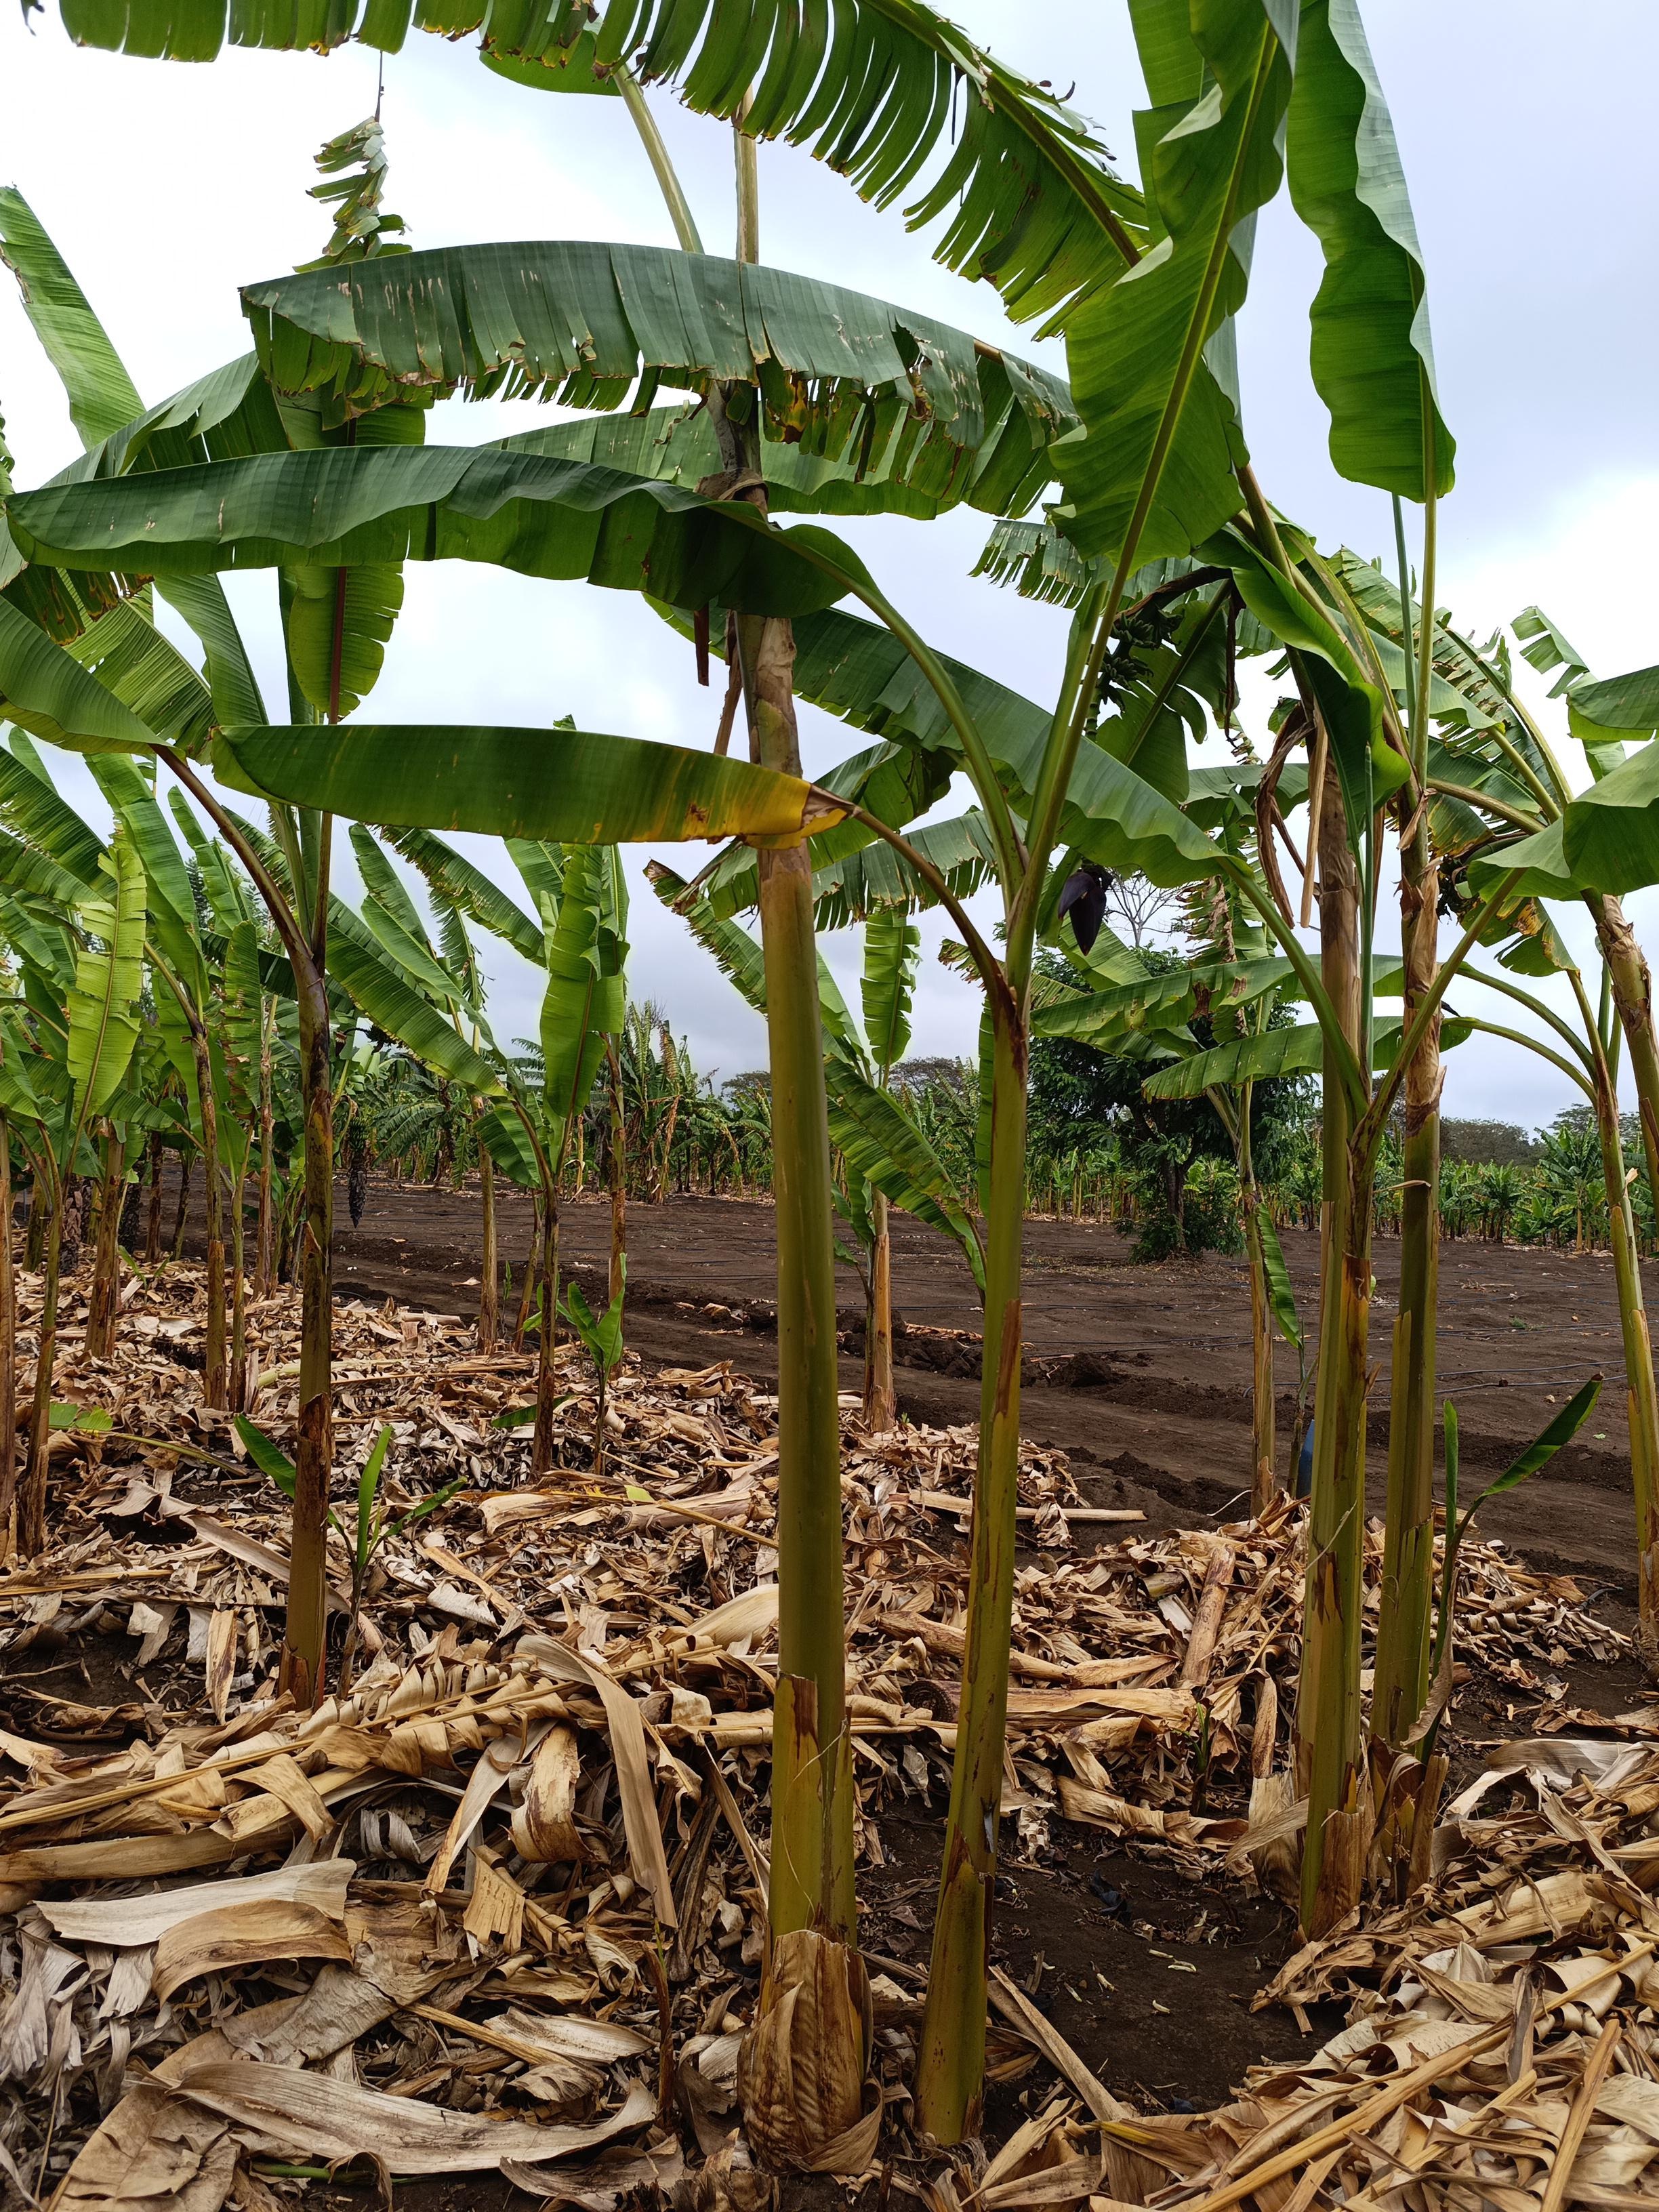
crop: banana
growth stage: vegetative
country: Tanzania
